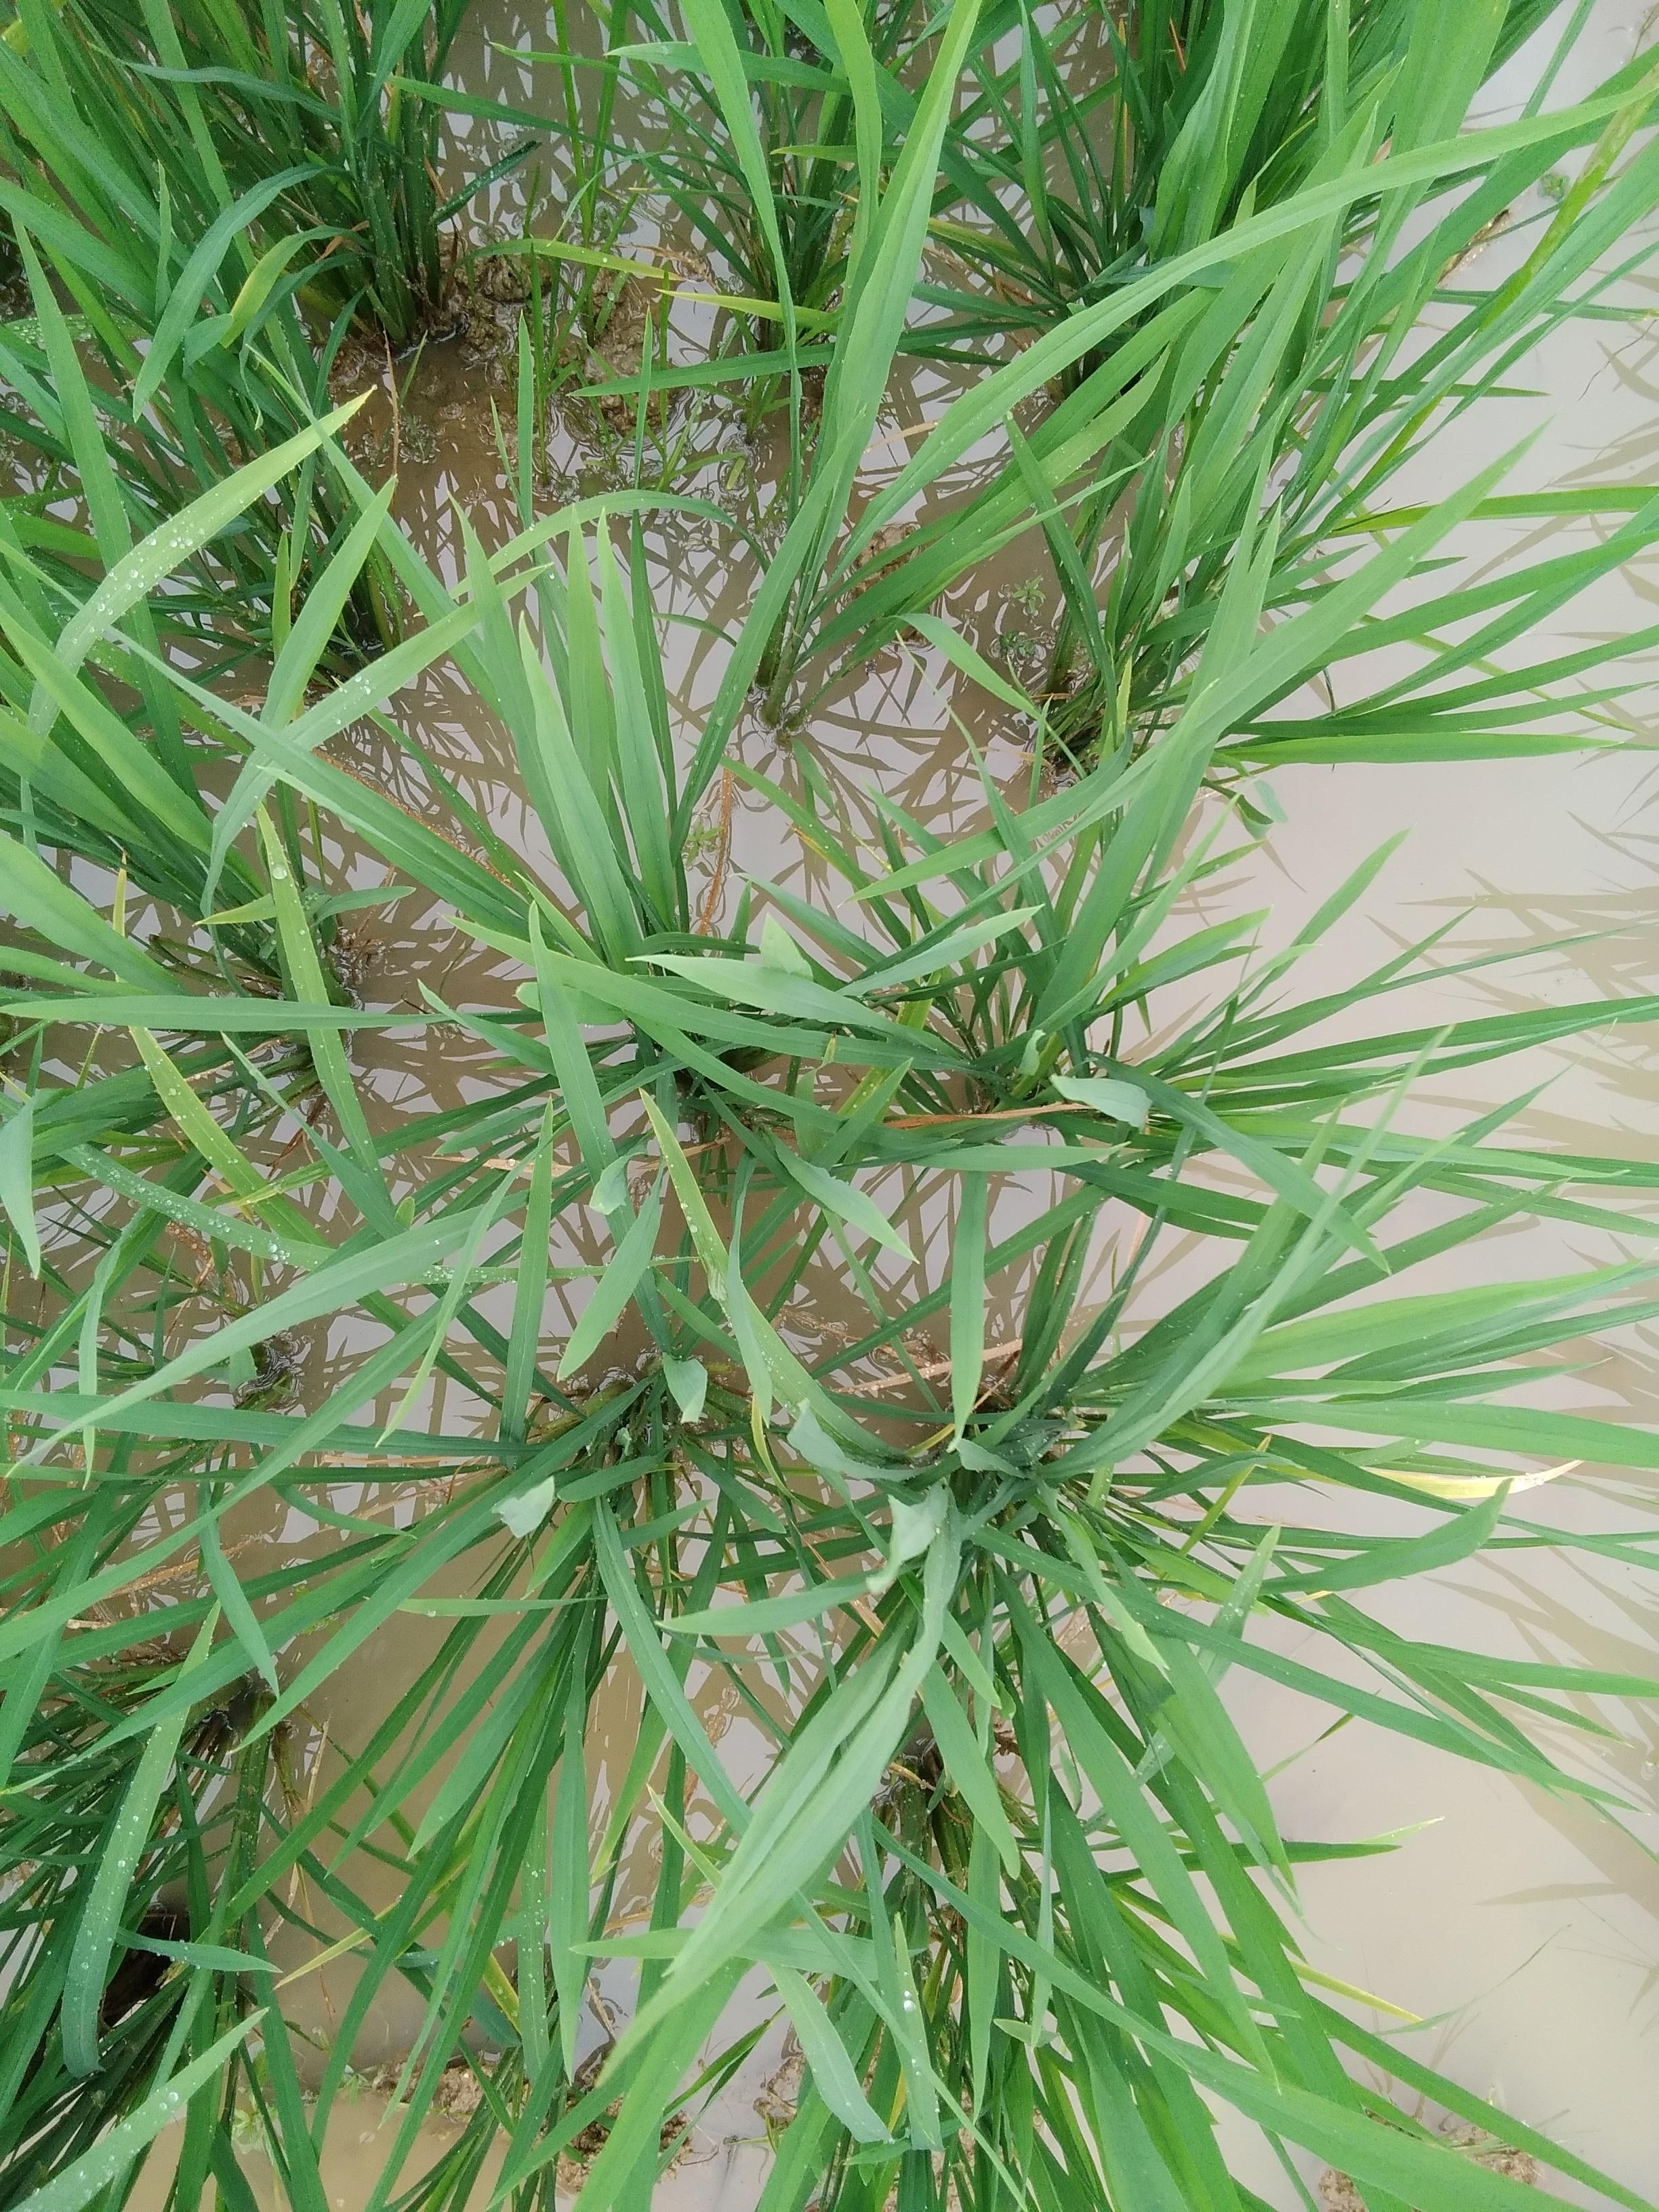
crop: rice
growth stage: vegetative
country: Nigeria
